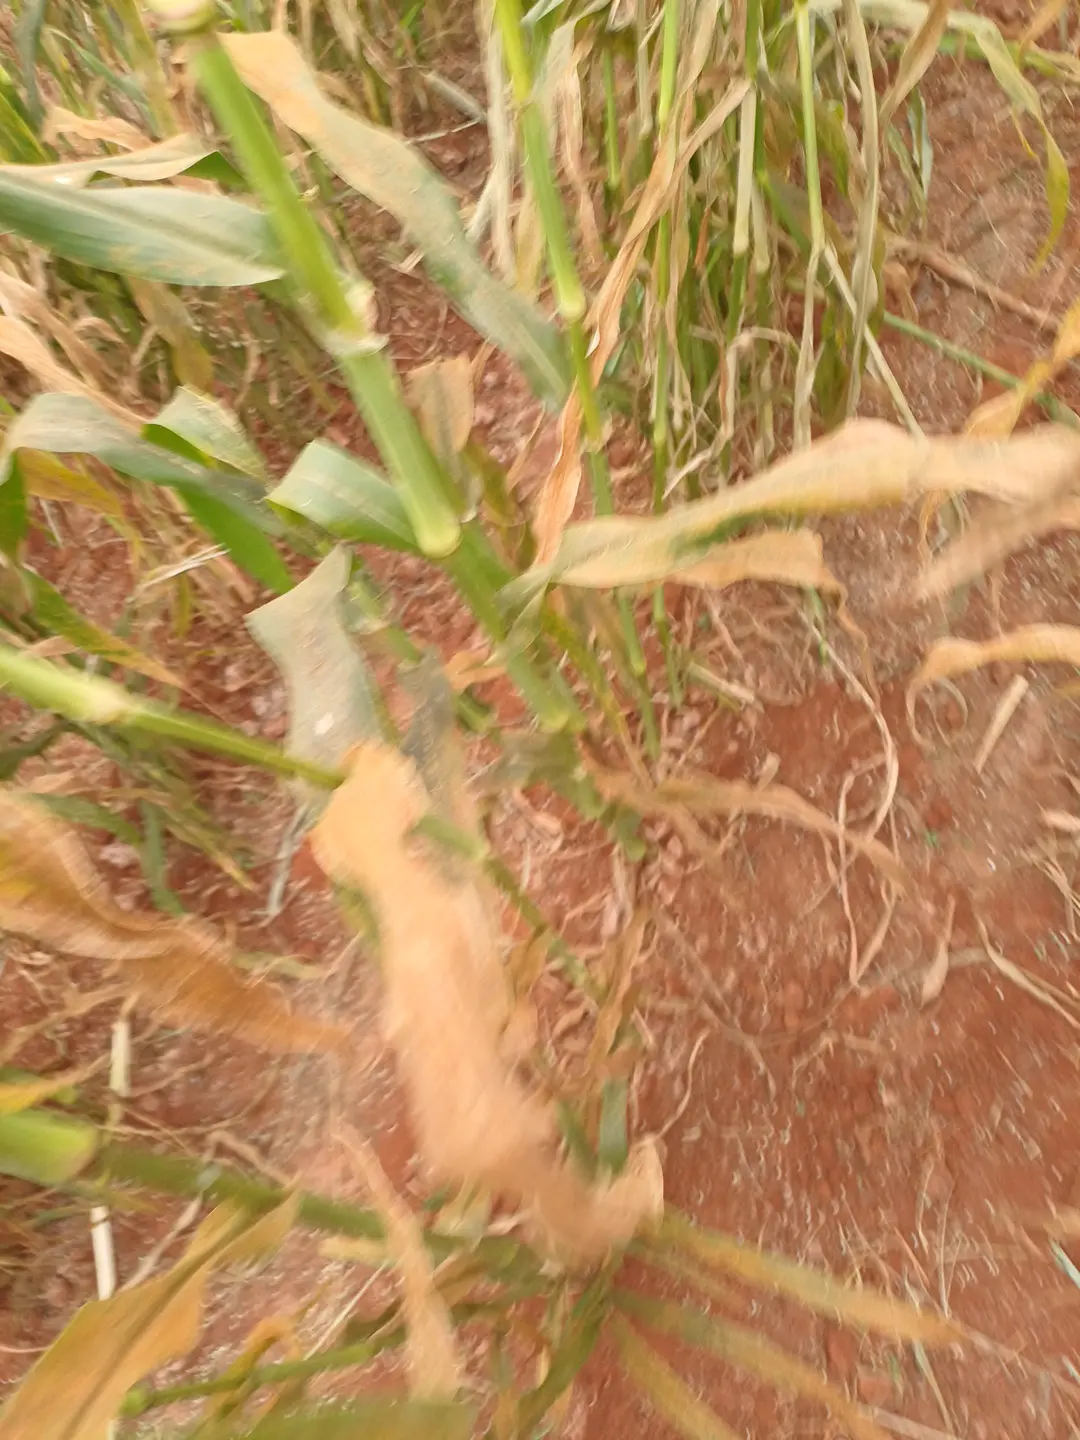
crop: pearl millet
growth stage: filling grain
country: Kenya
